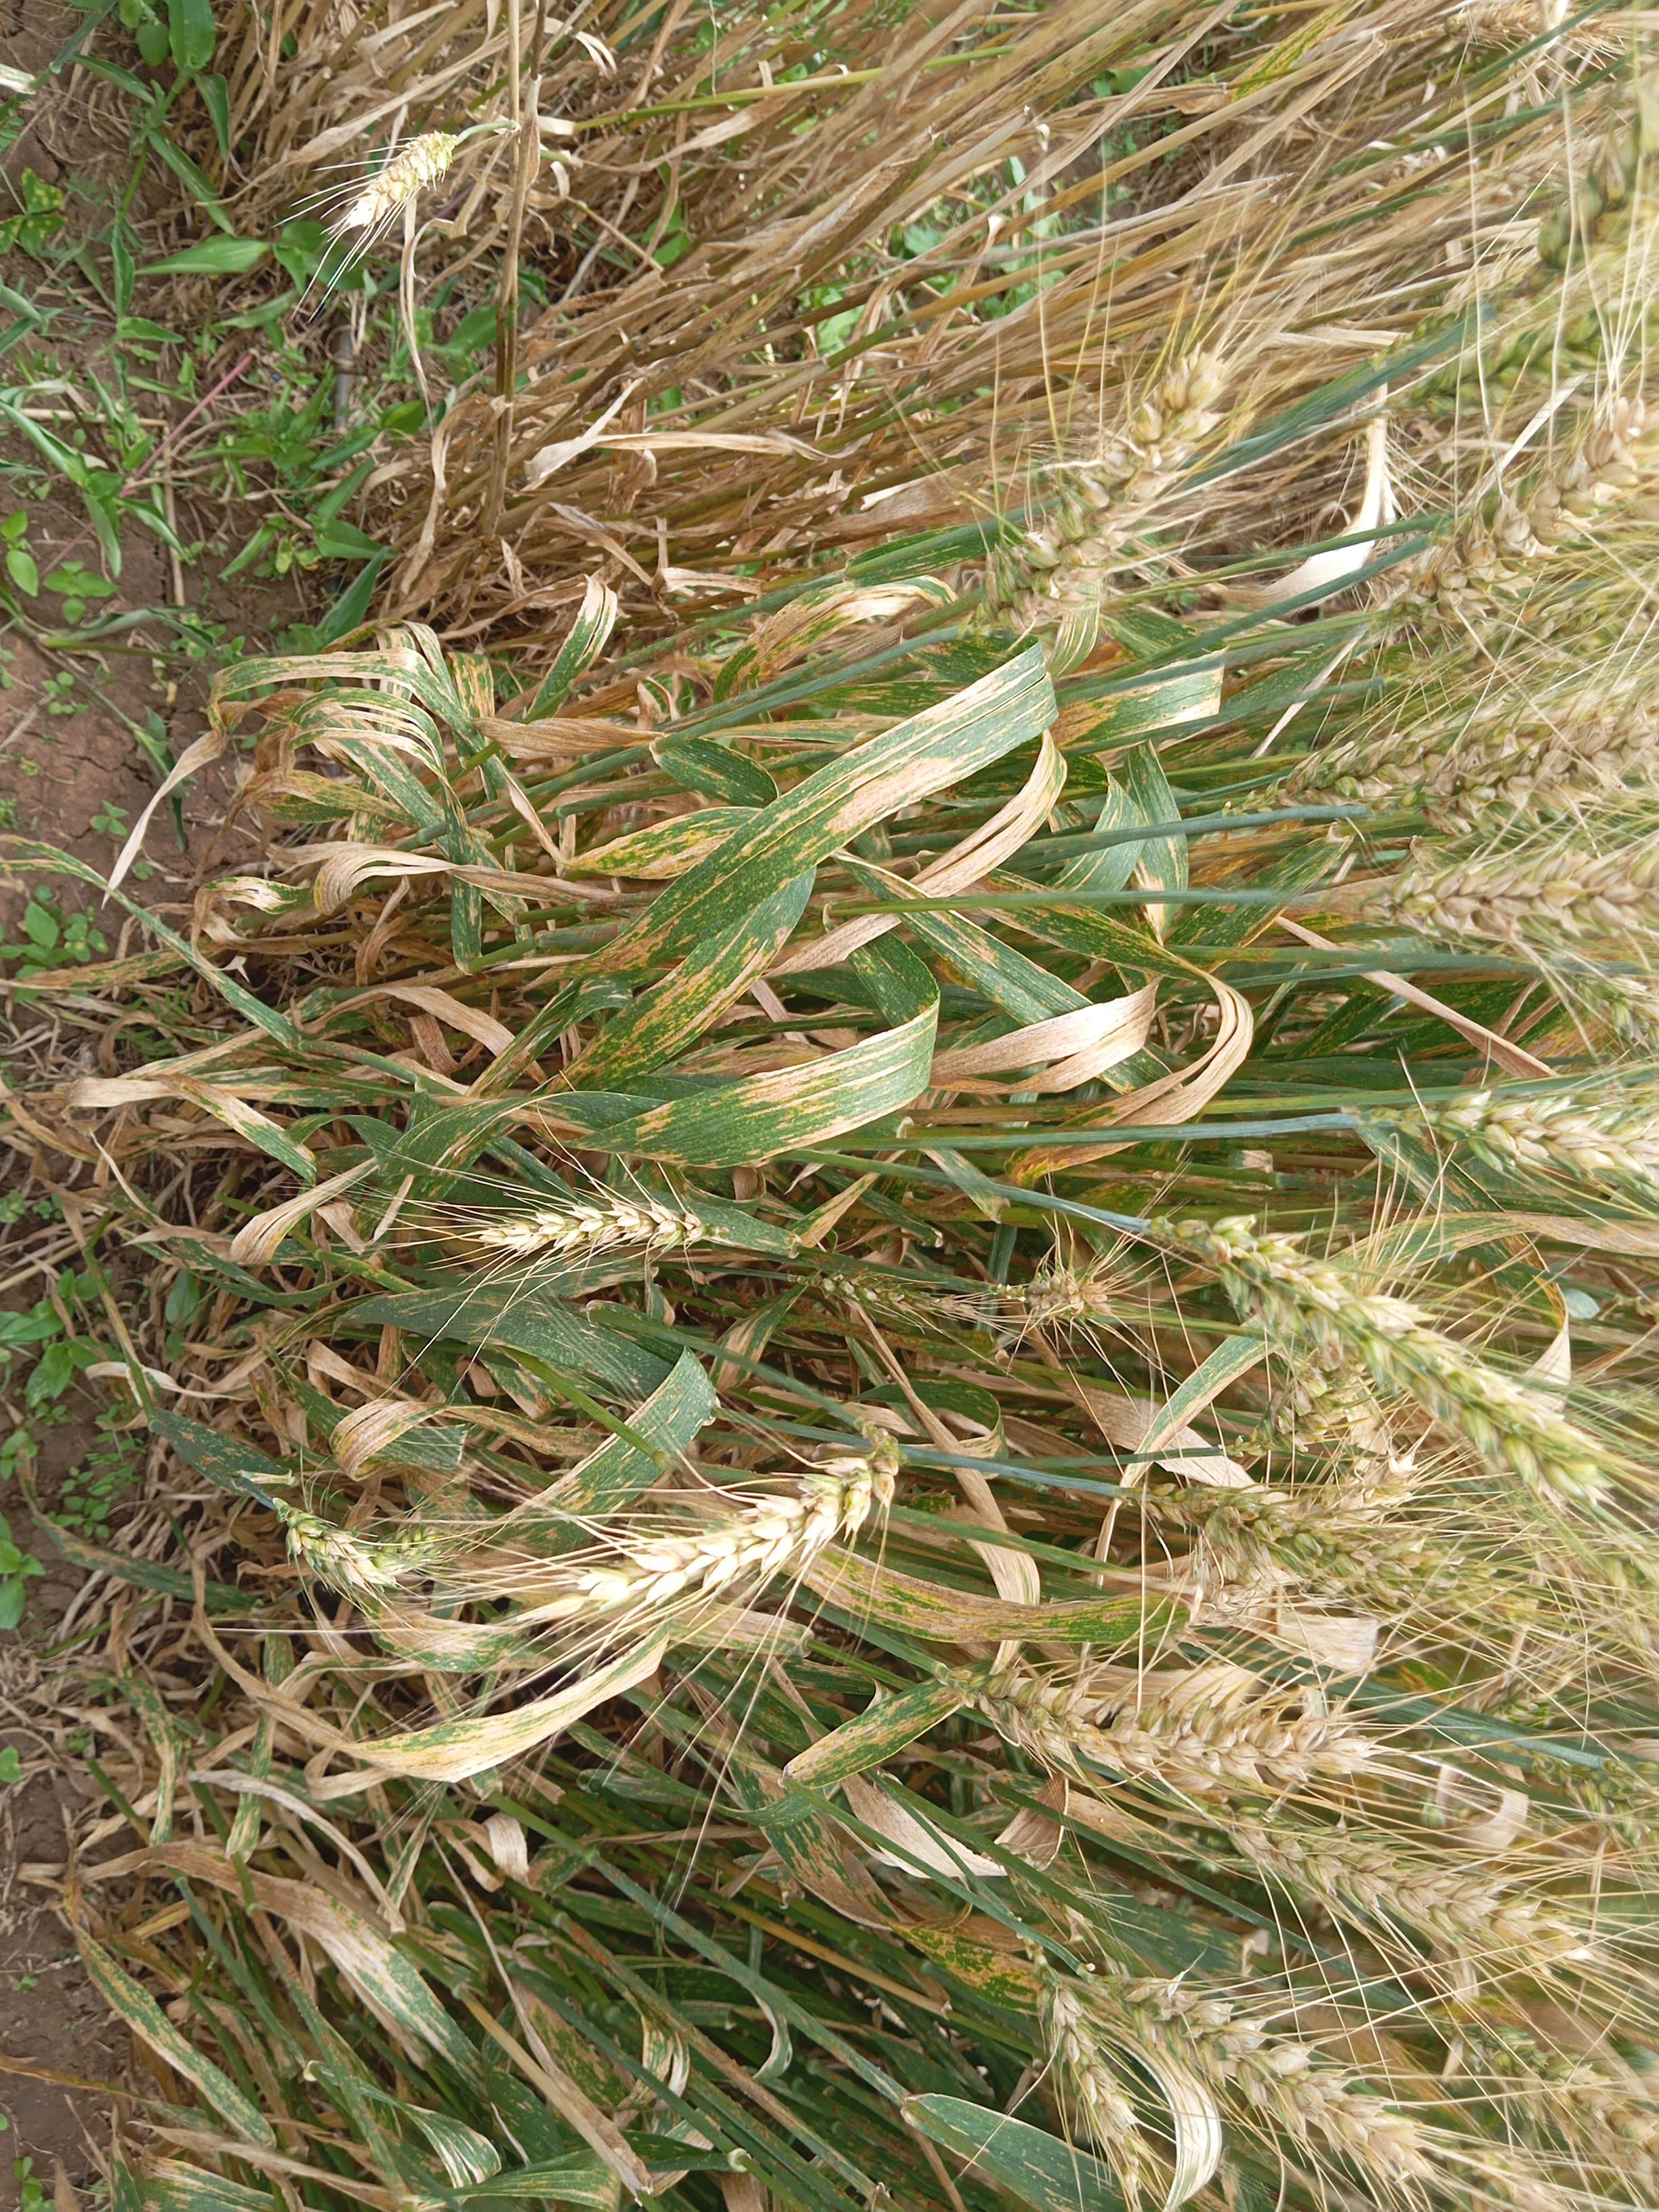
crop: wheat
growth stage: maturity
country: Kenya
